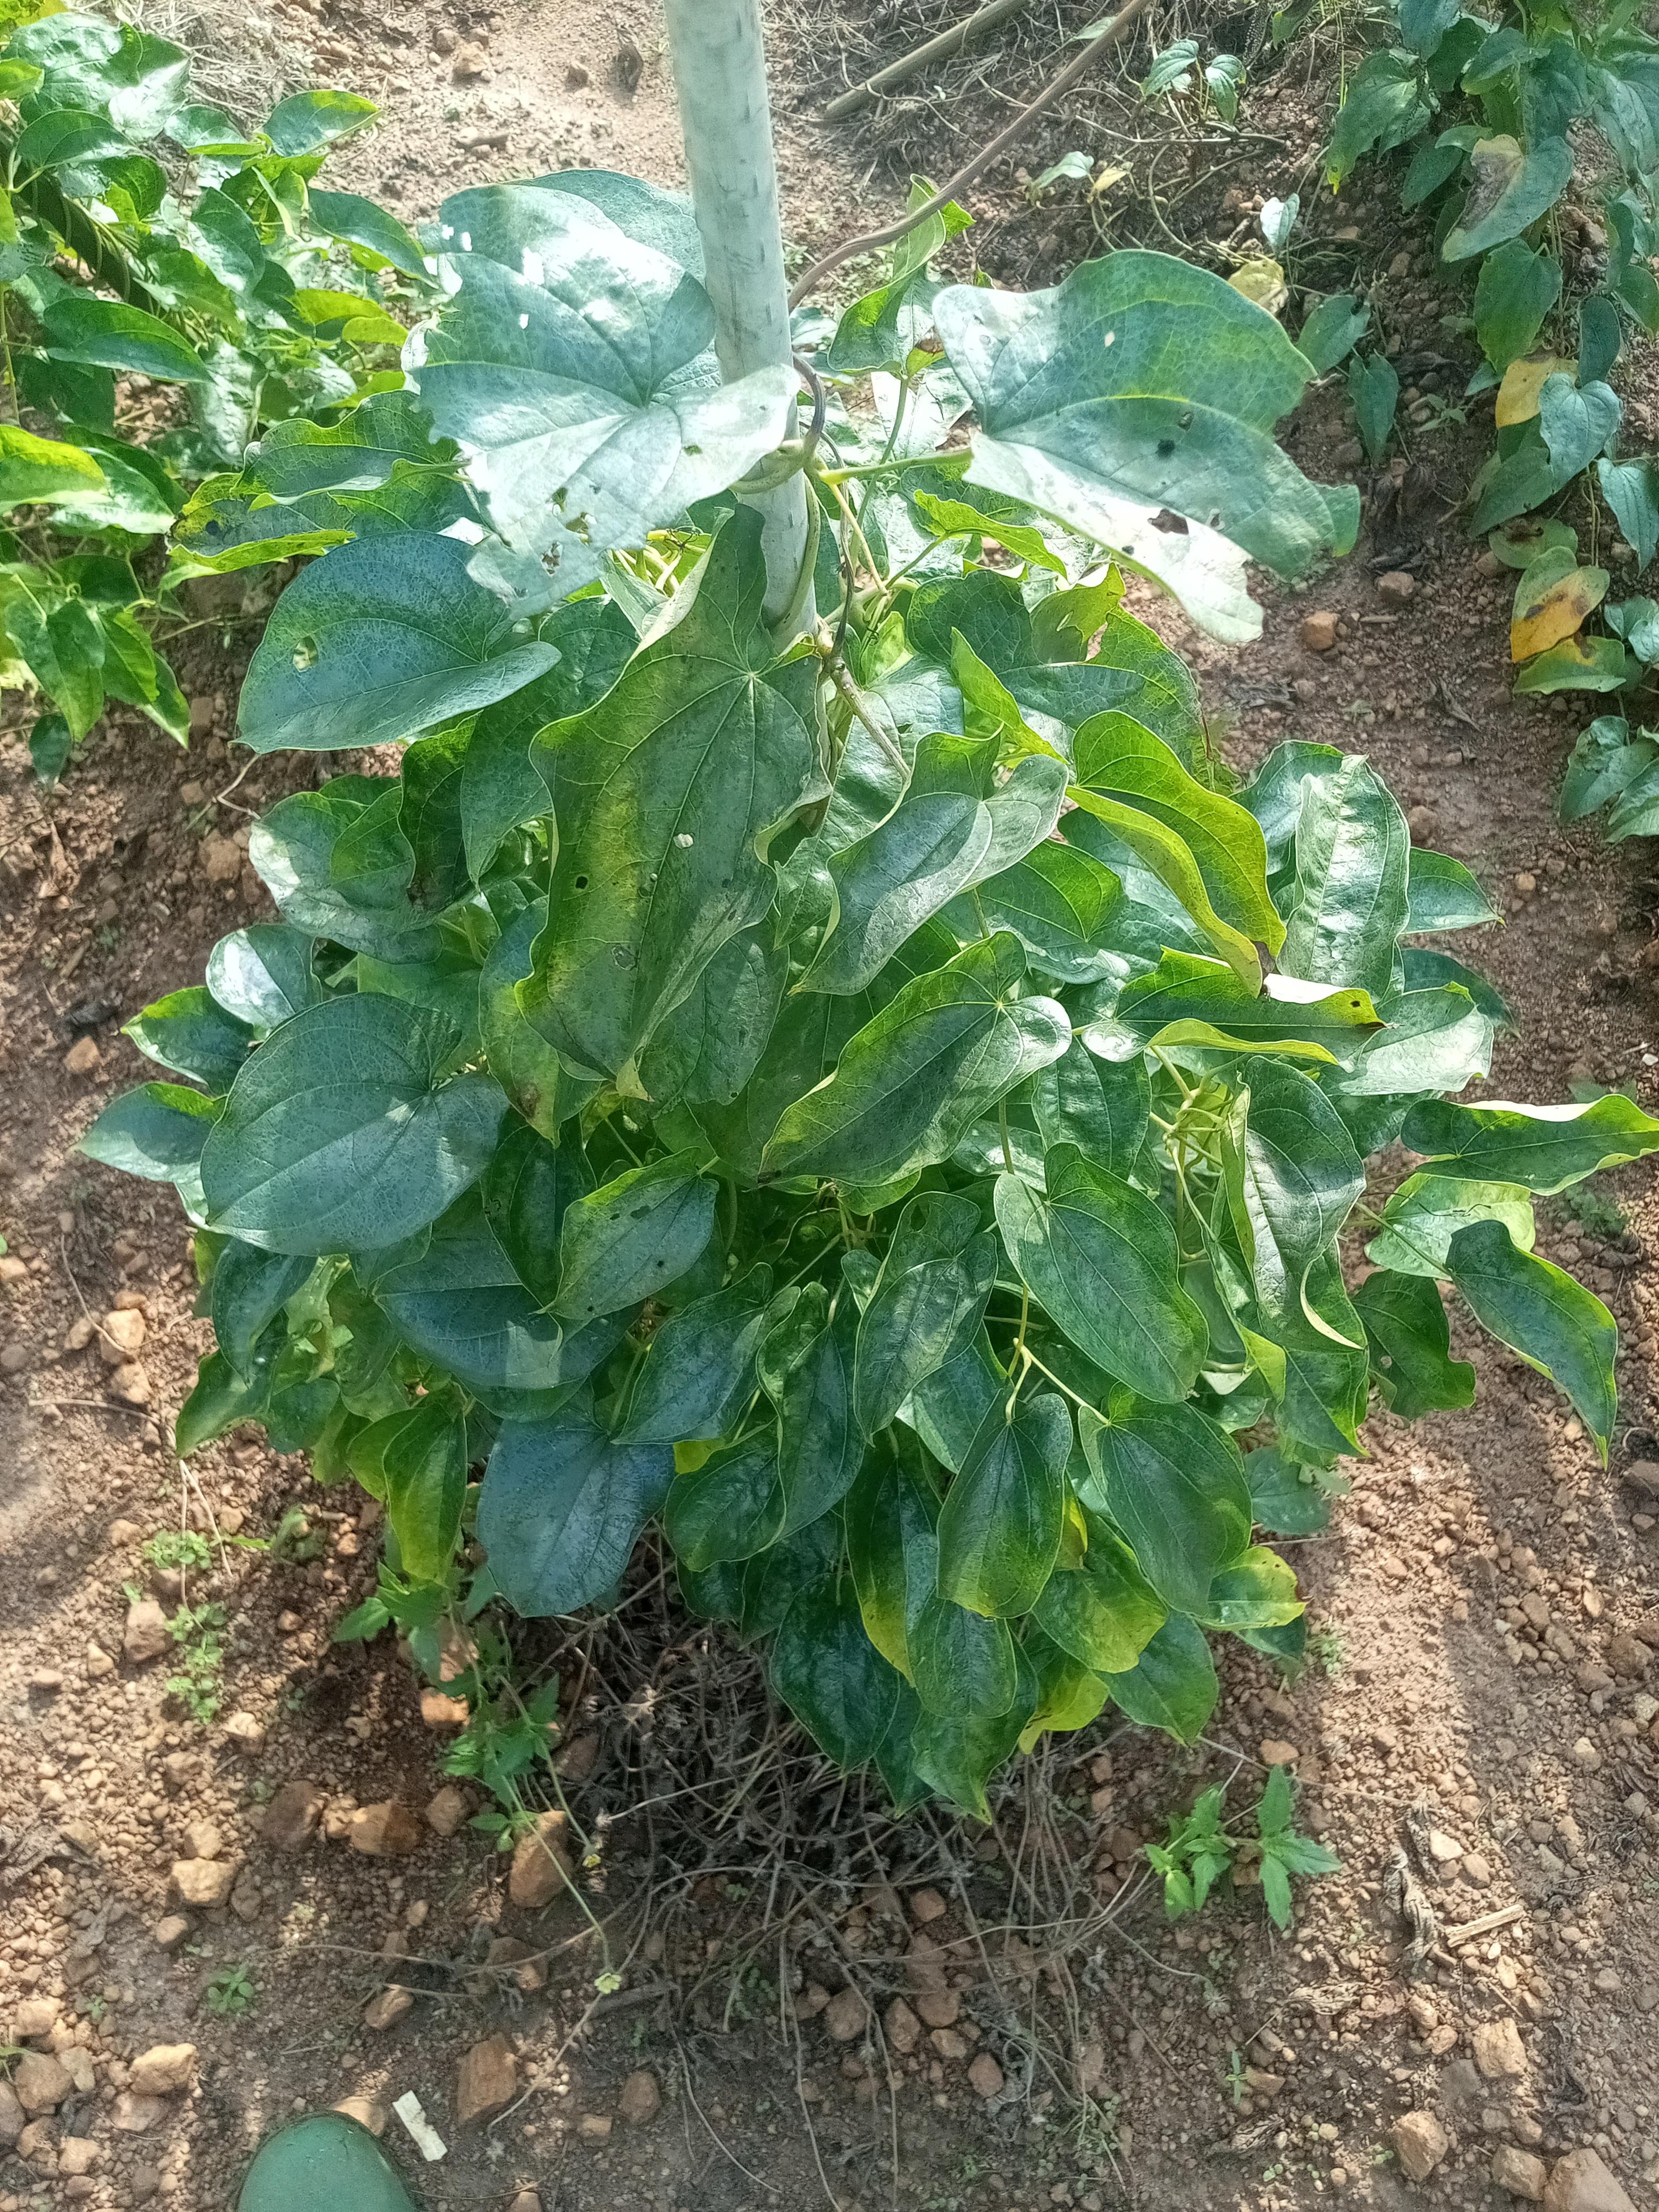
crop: yam
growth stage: maturity
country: Nigeria
